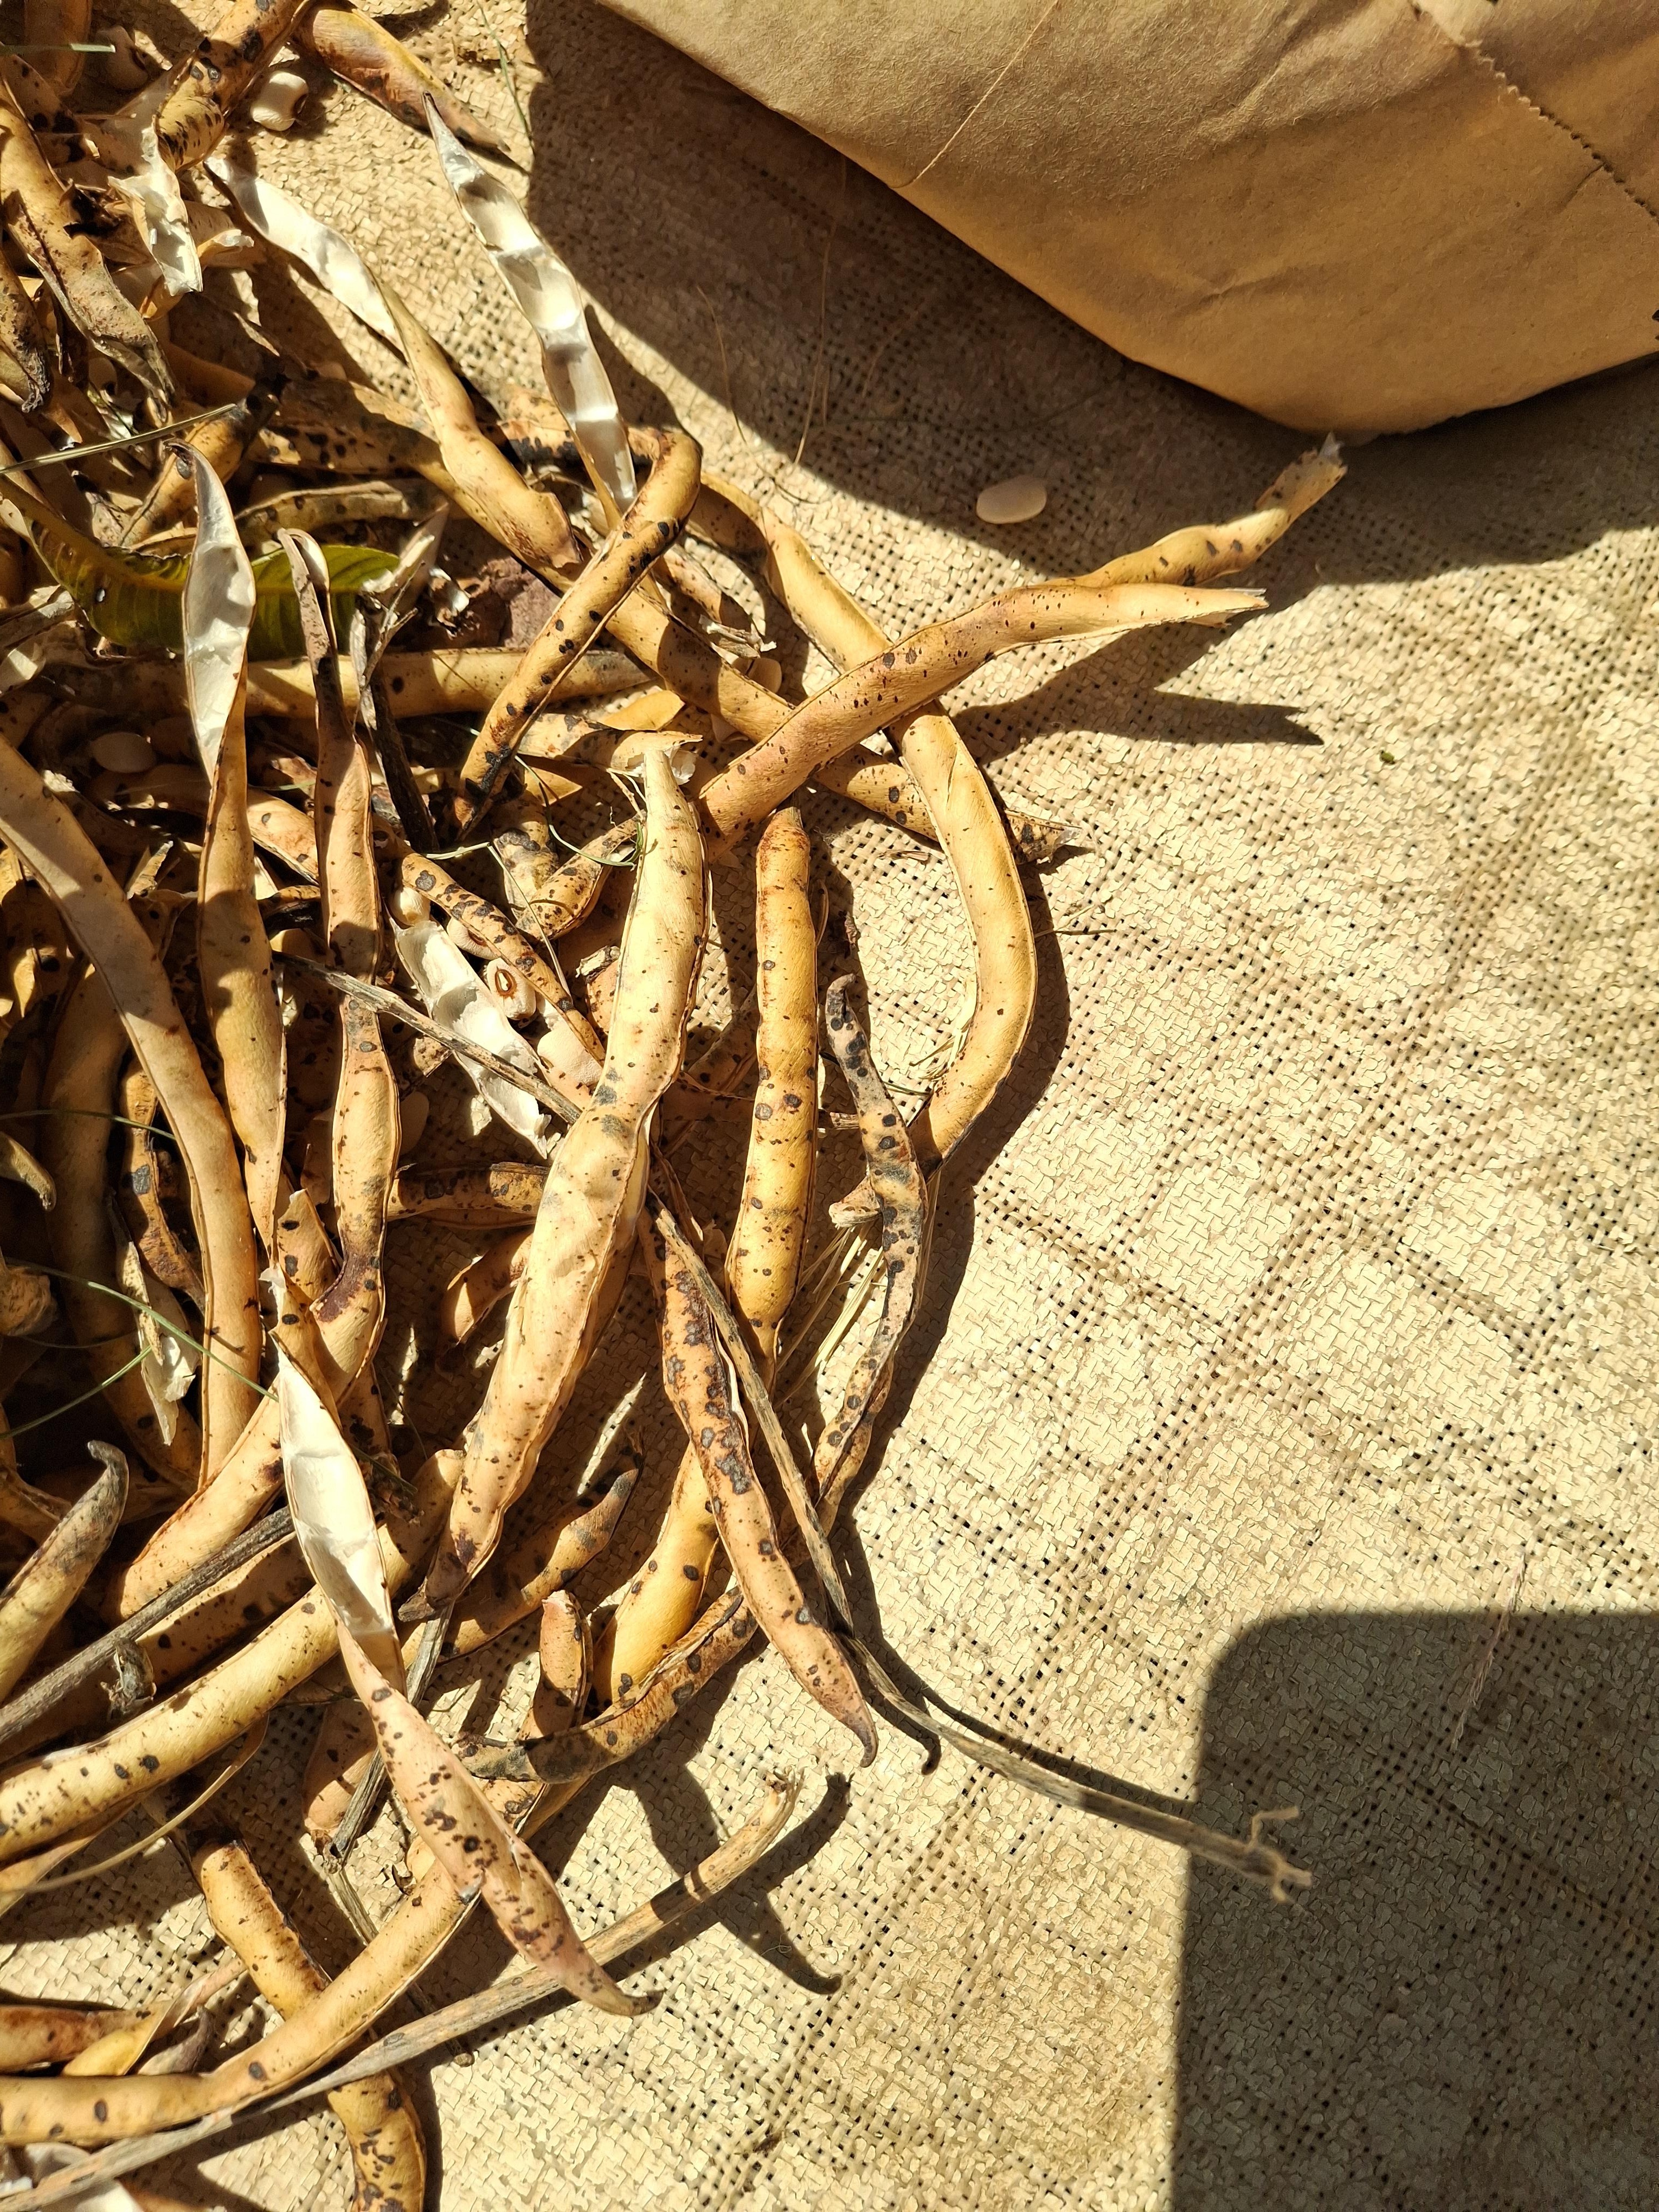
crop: cowpea
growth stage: harvest
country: Nigeria
